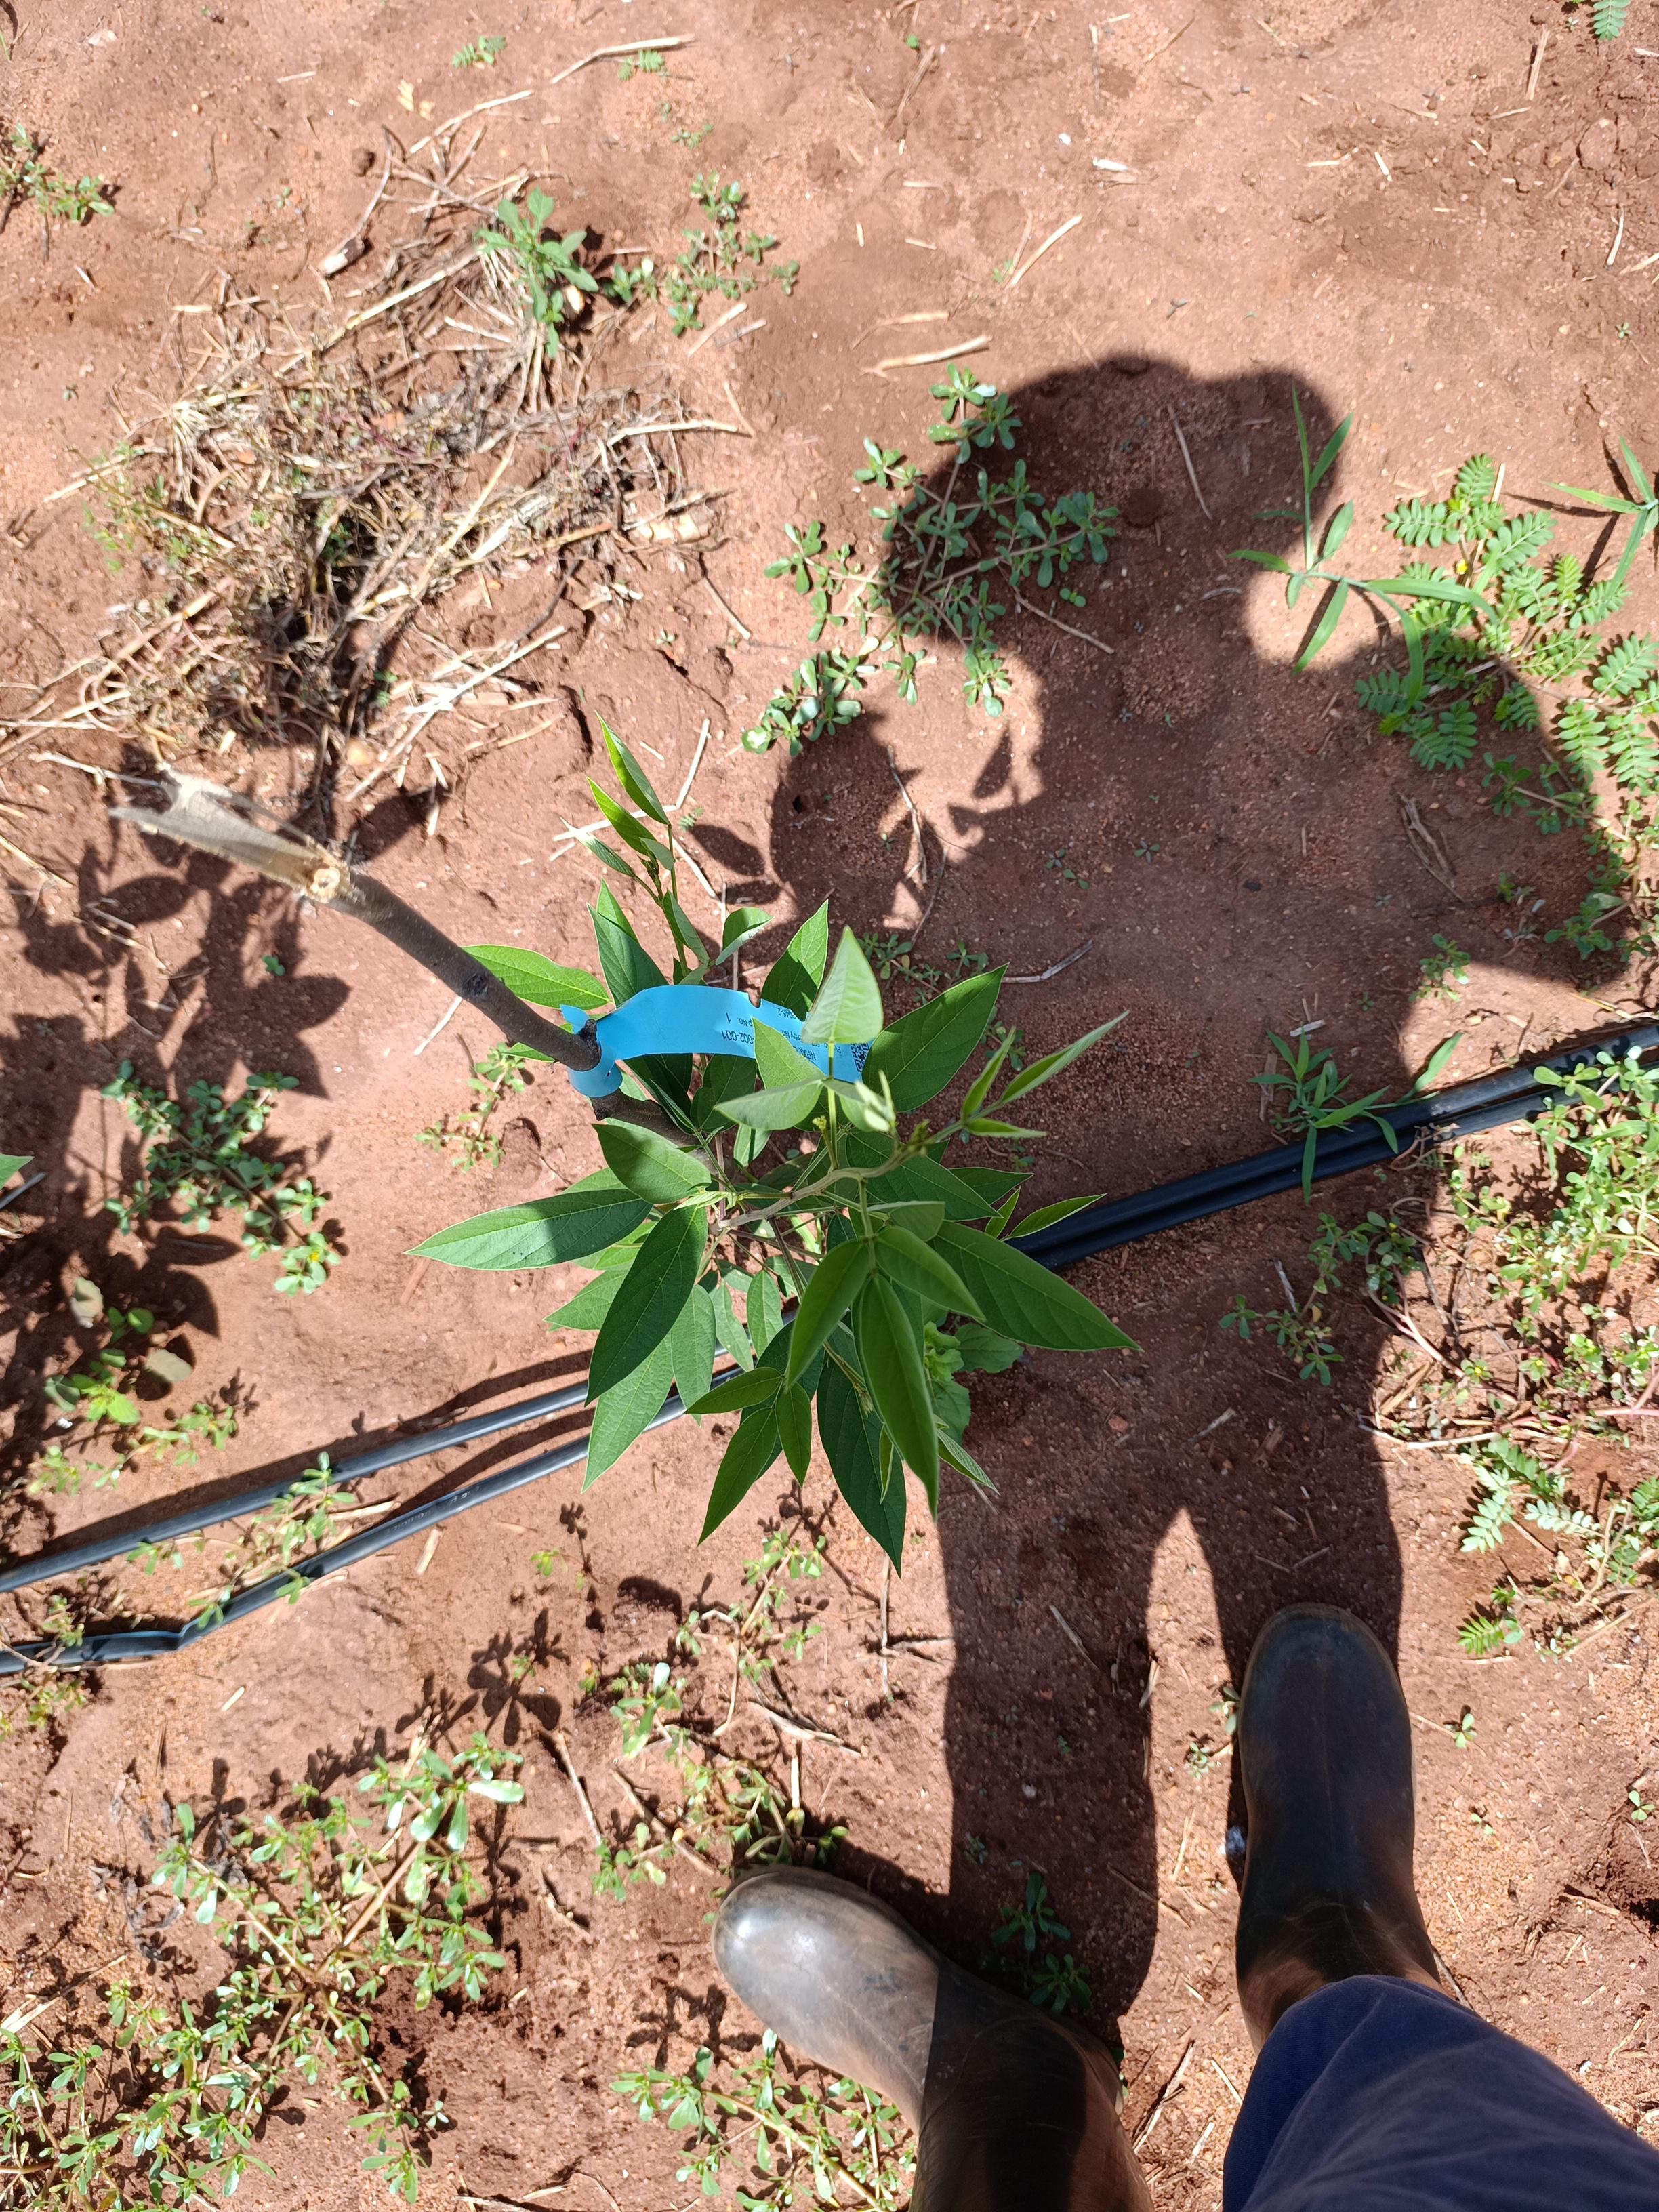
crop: pigeonpea
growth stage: vegetative
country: Kenya
